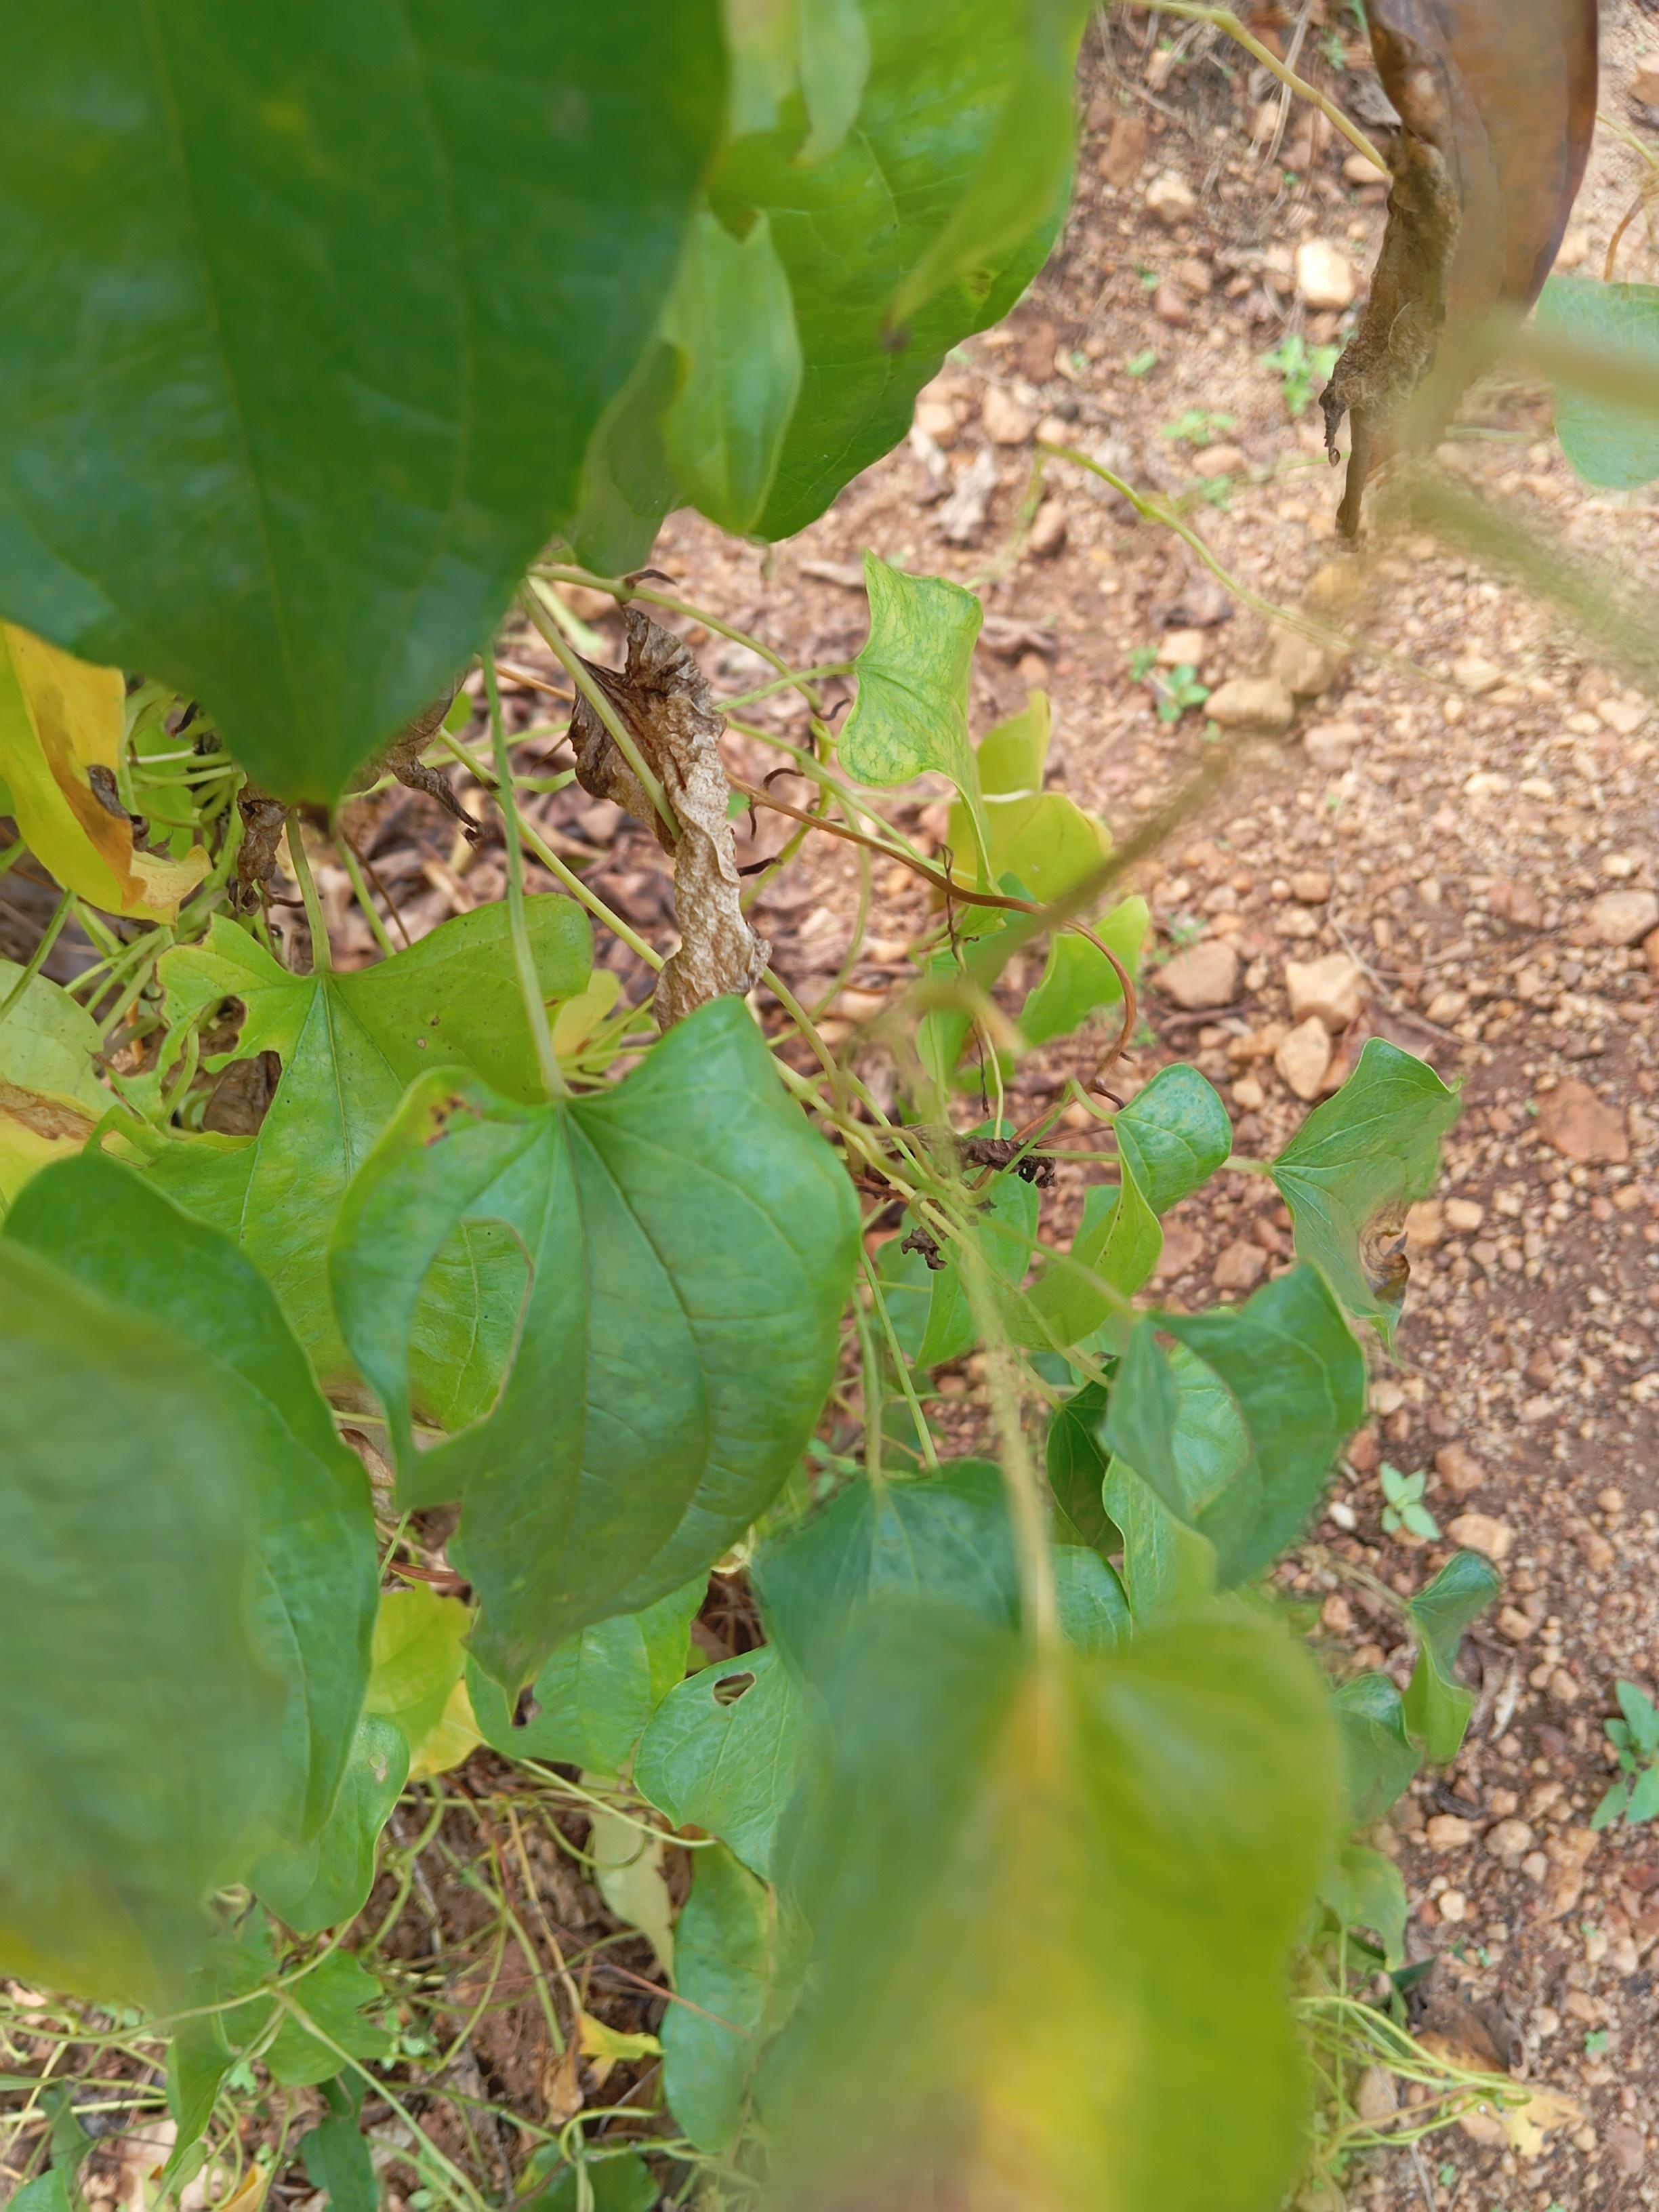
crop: yam
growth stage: maturity
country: Nigeria
